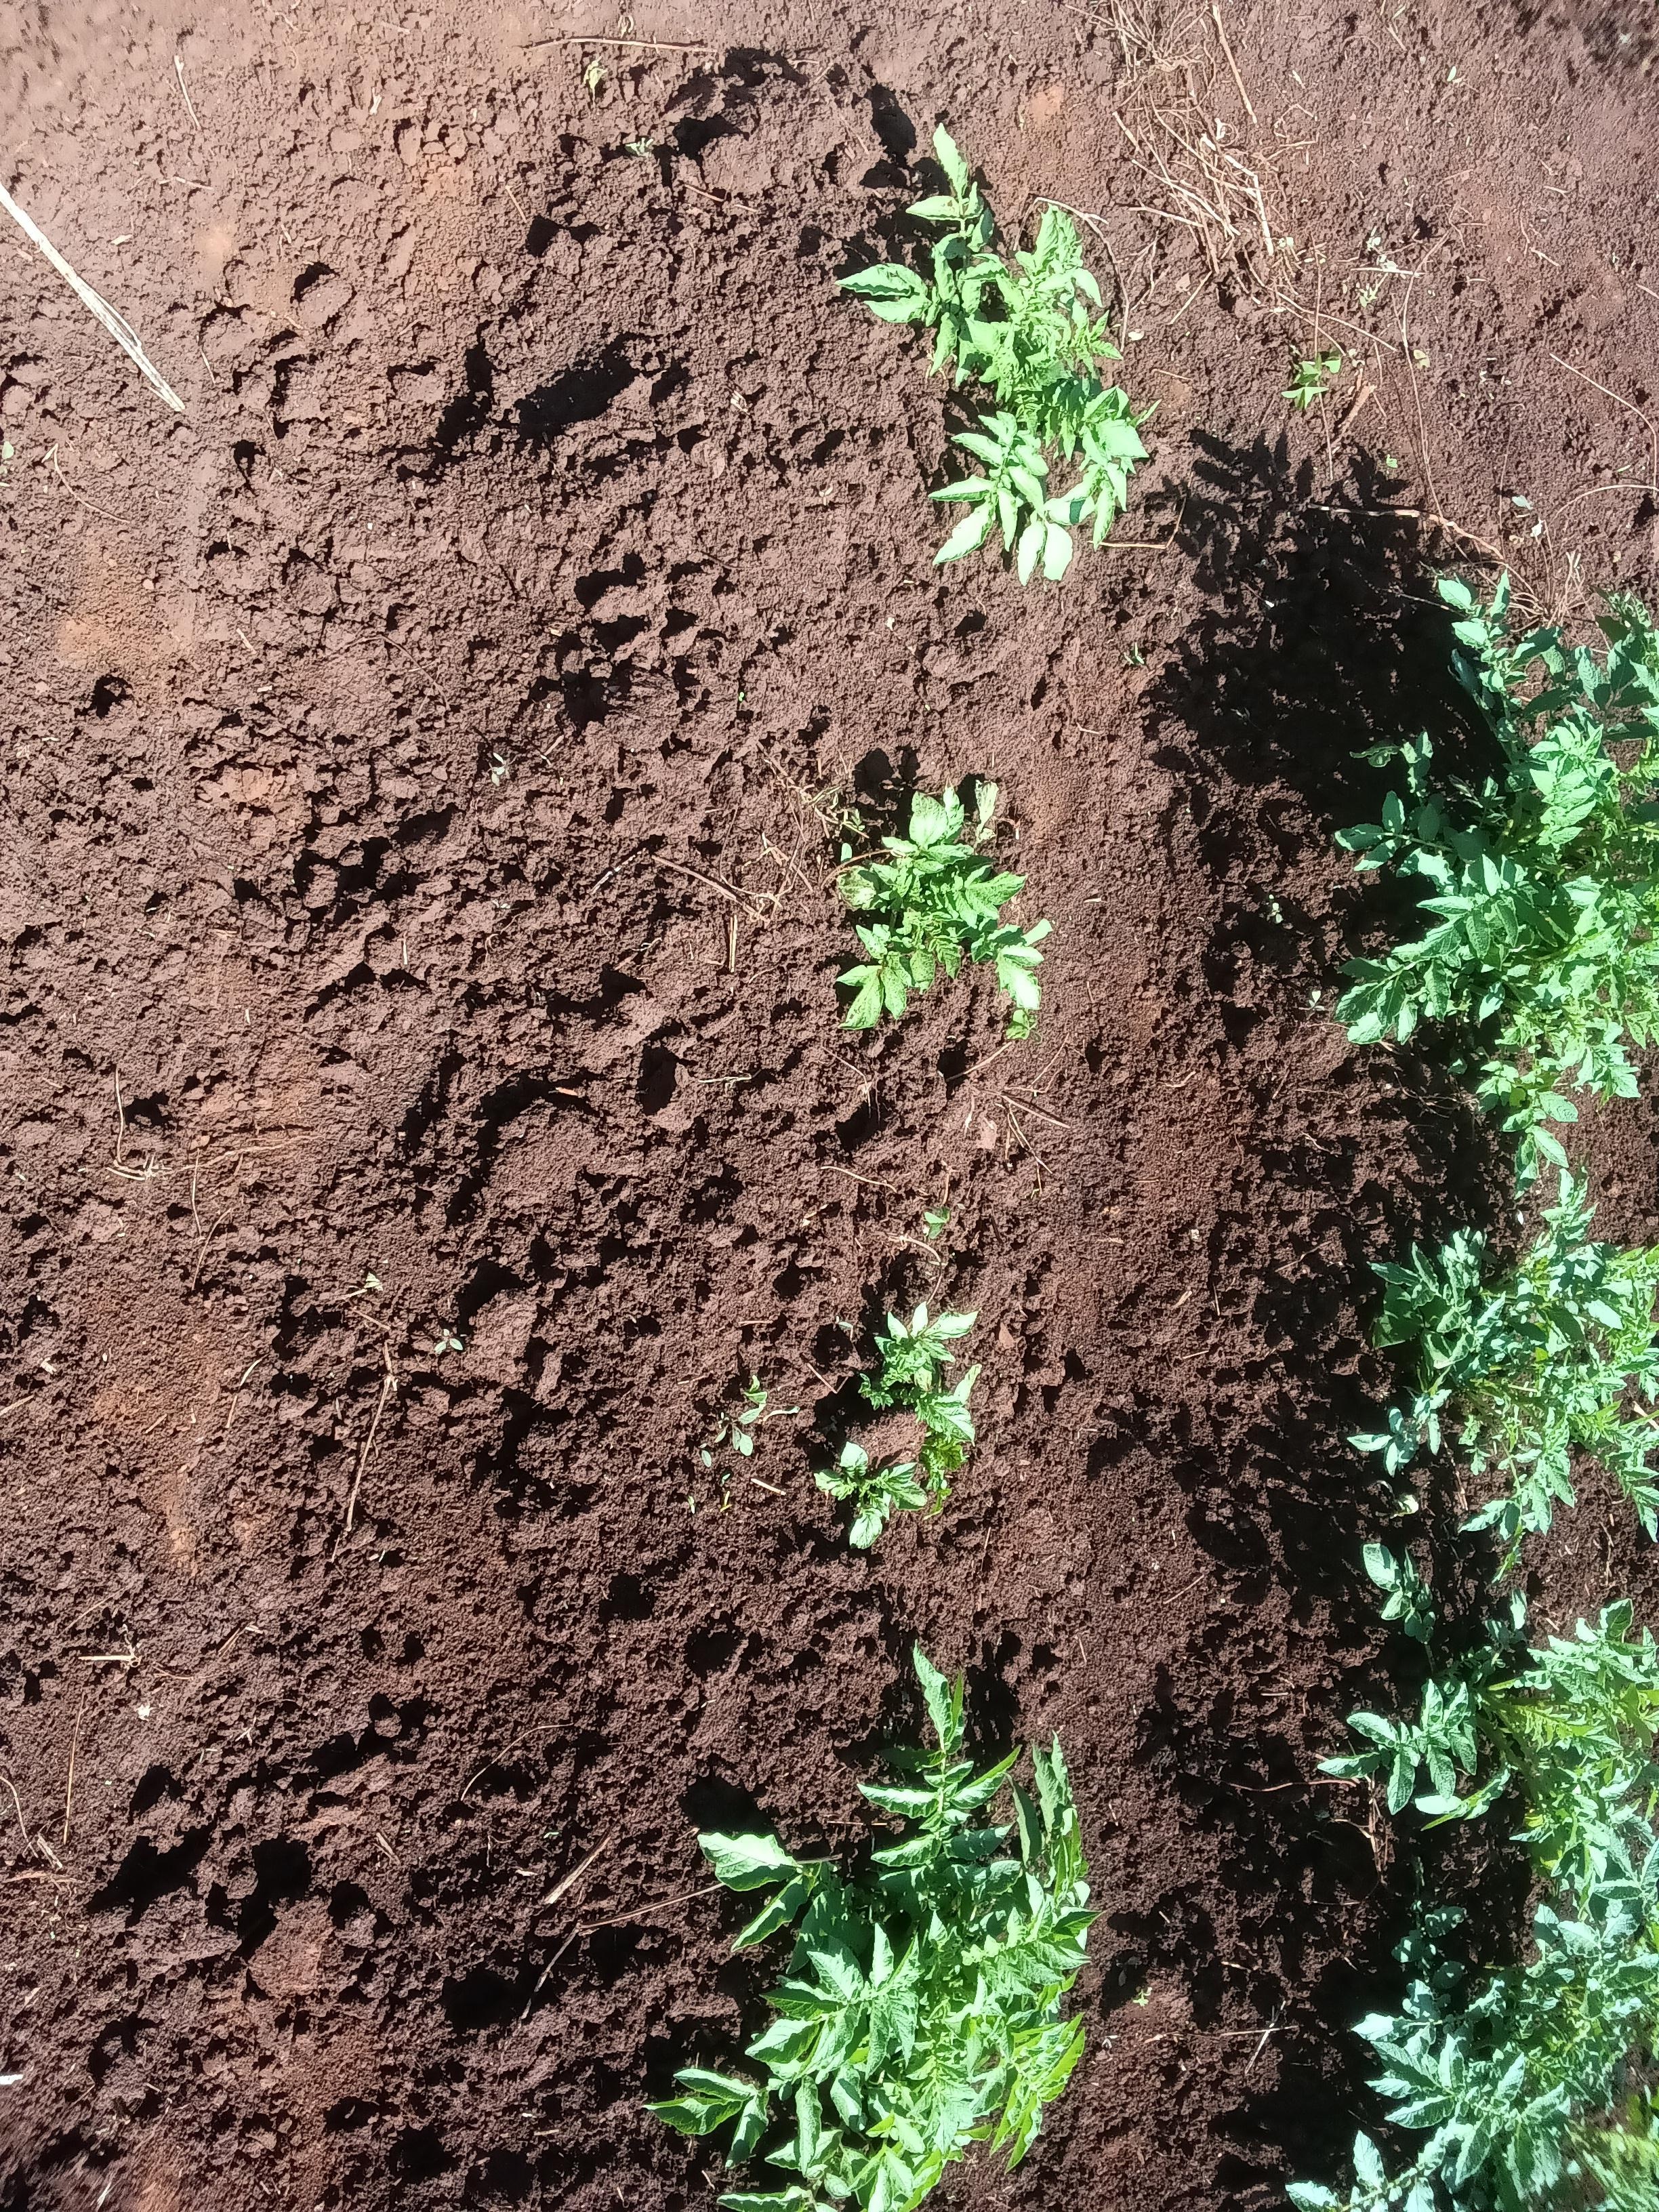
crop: potato
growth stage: vegetative
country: Kenya
